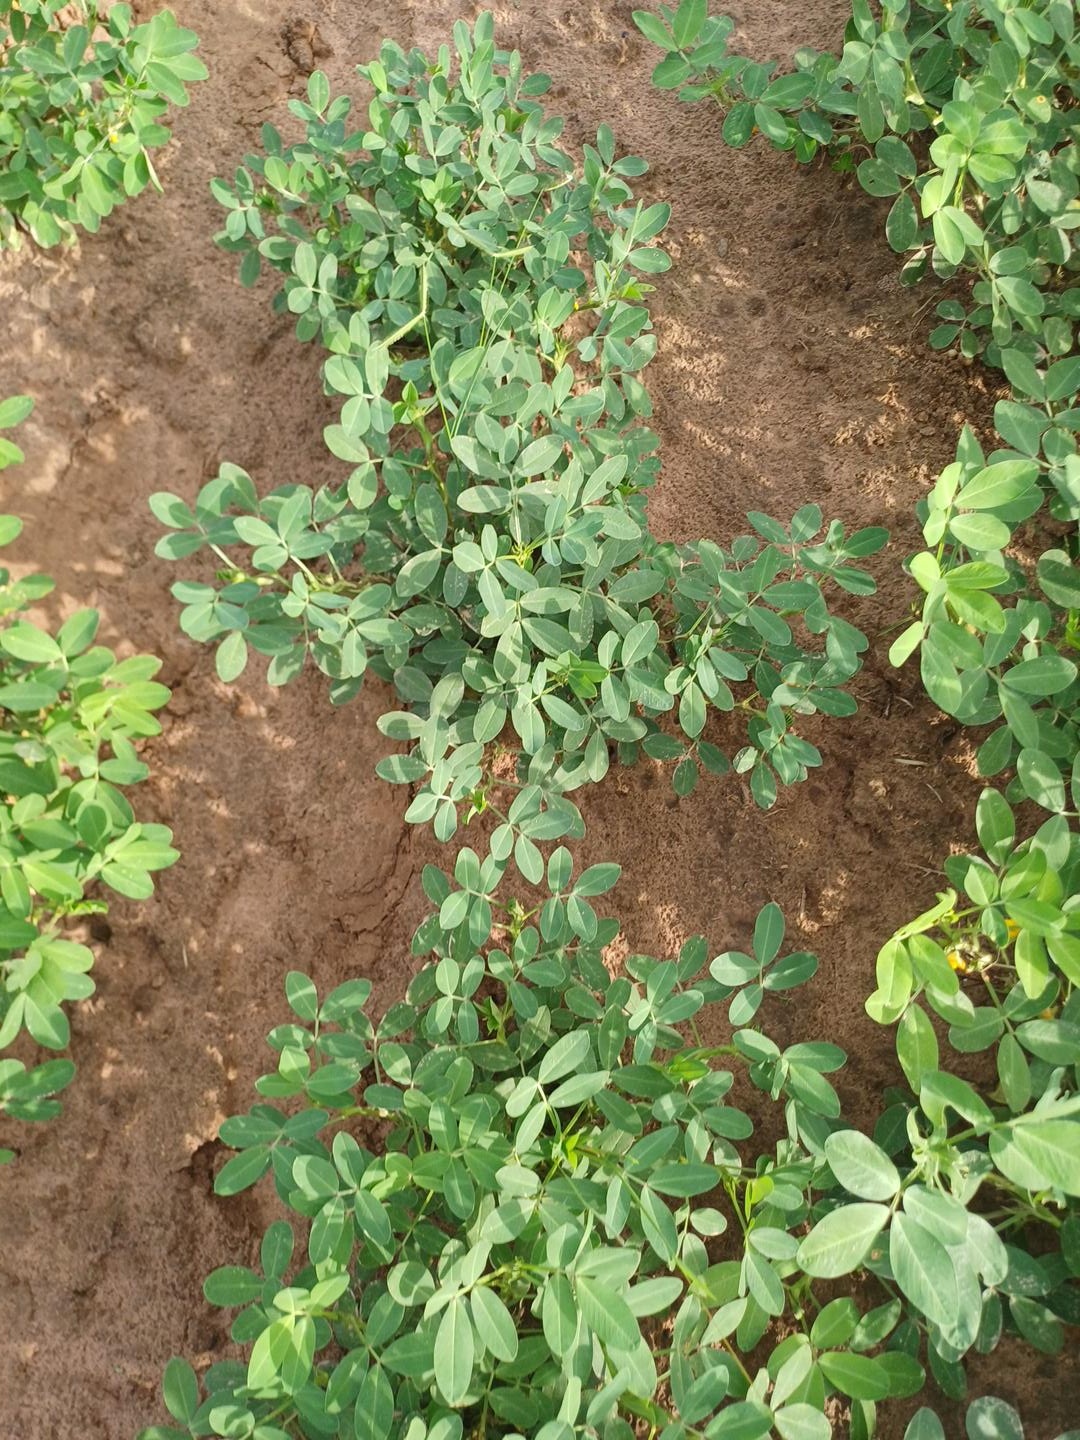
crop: groundnut
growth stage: flowering
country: Senegal
